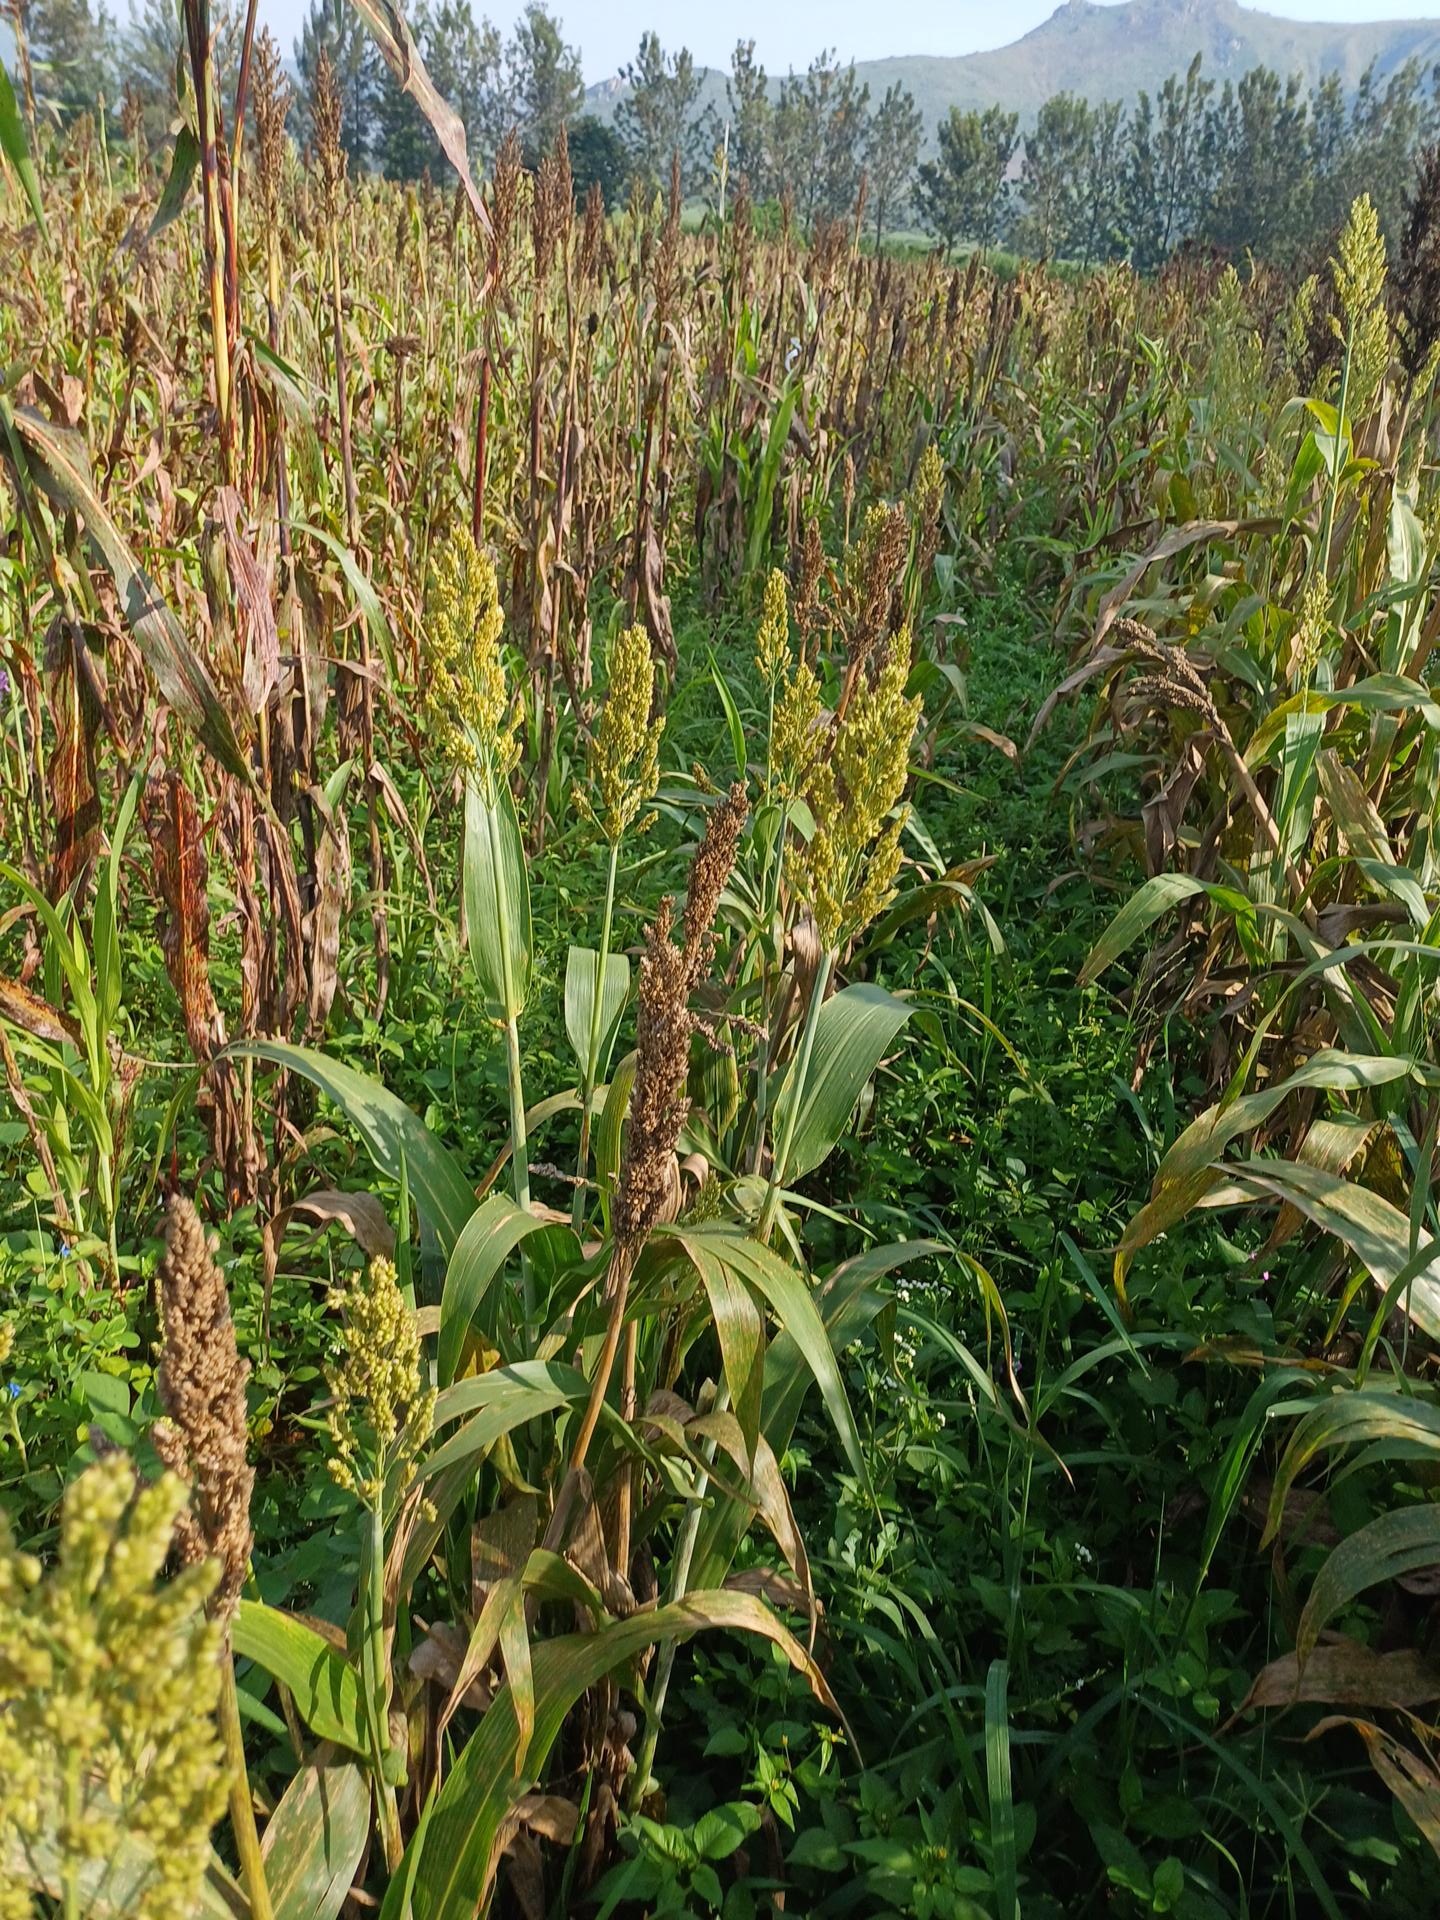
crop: sorghum
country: Kenya
